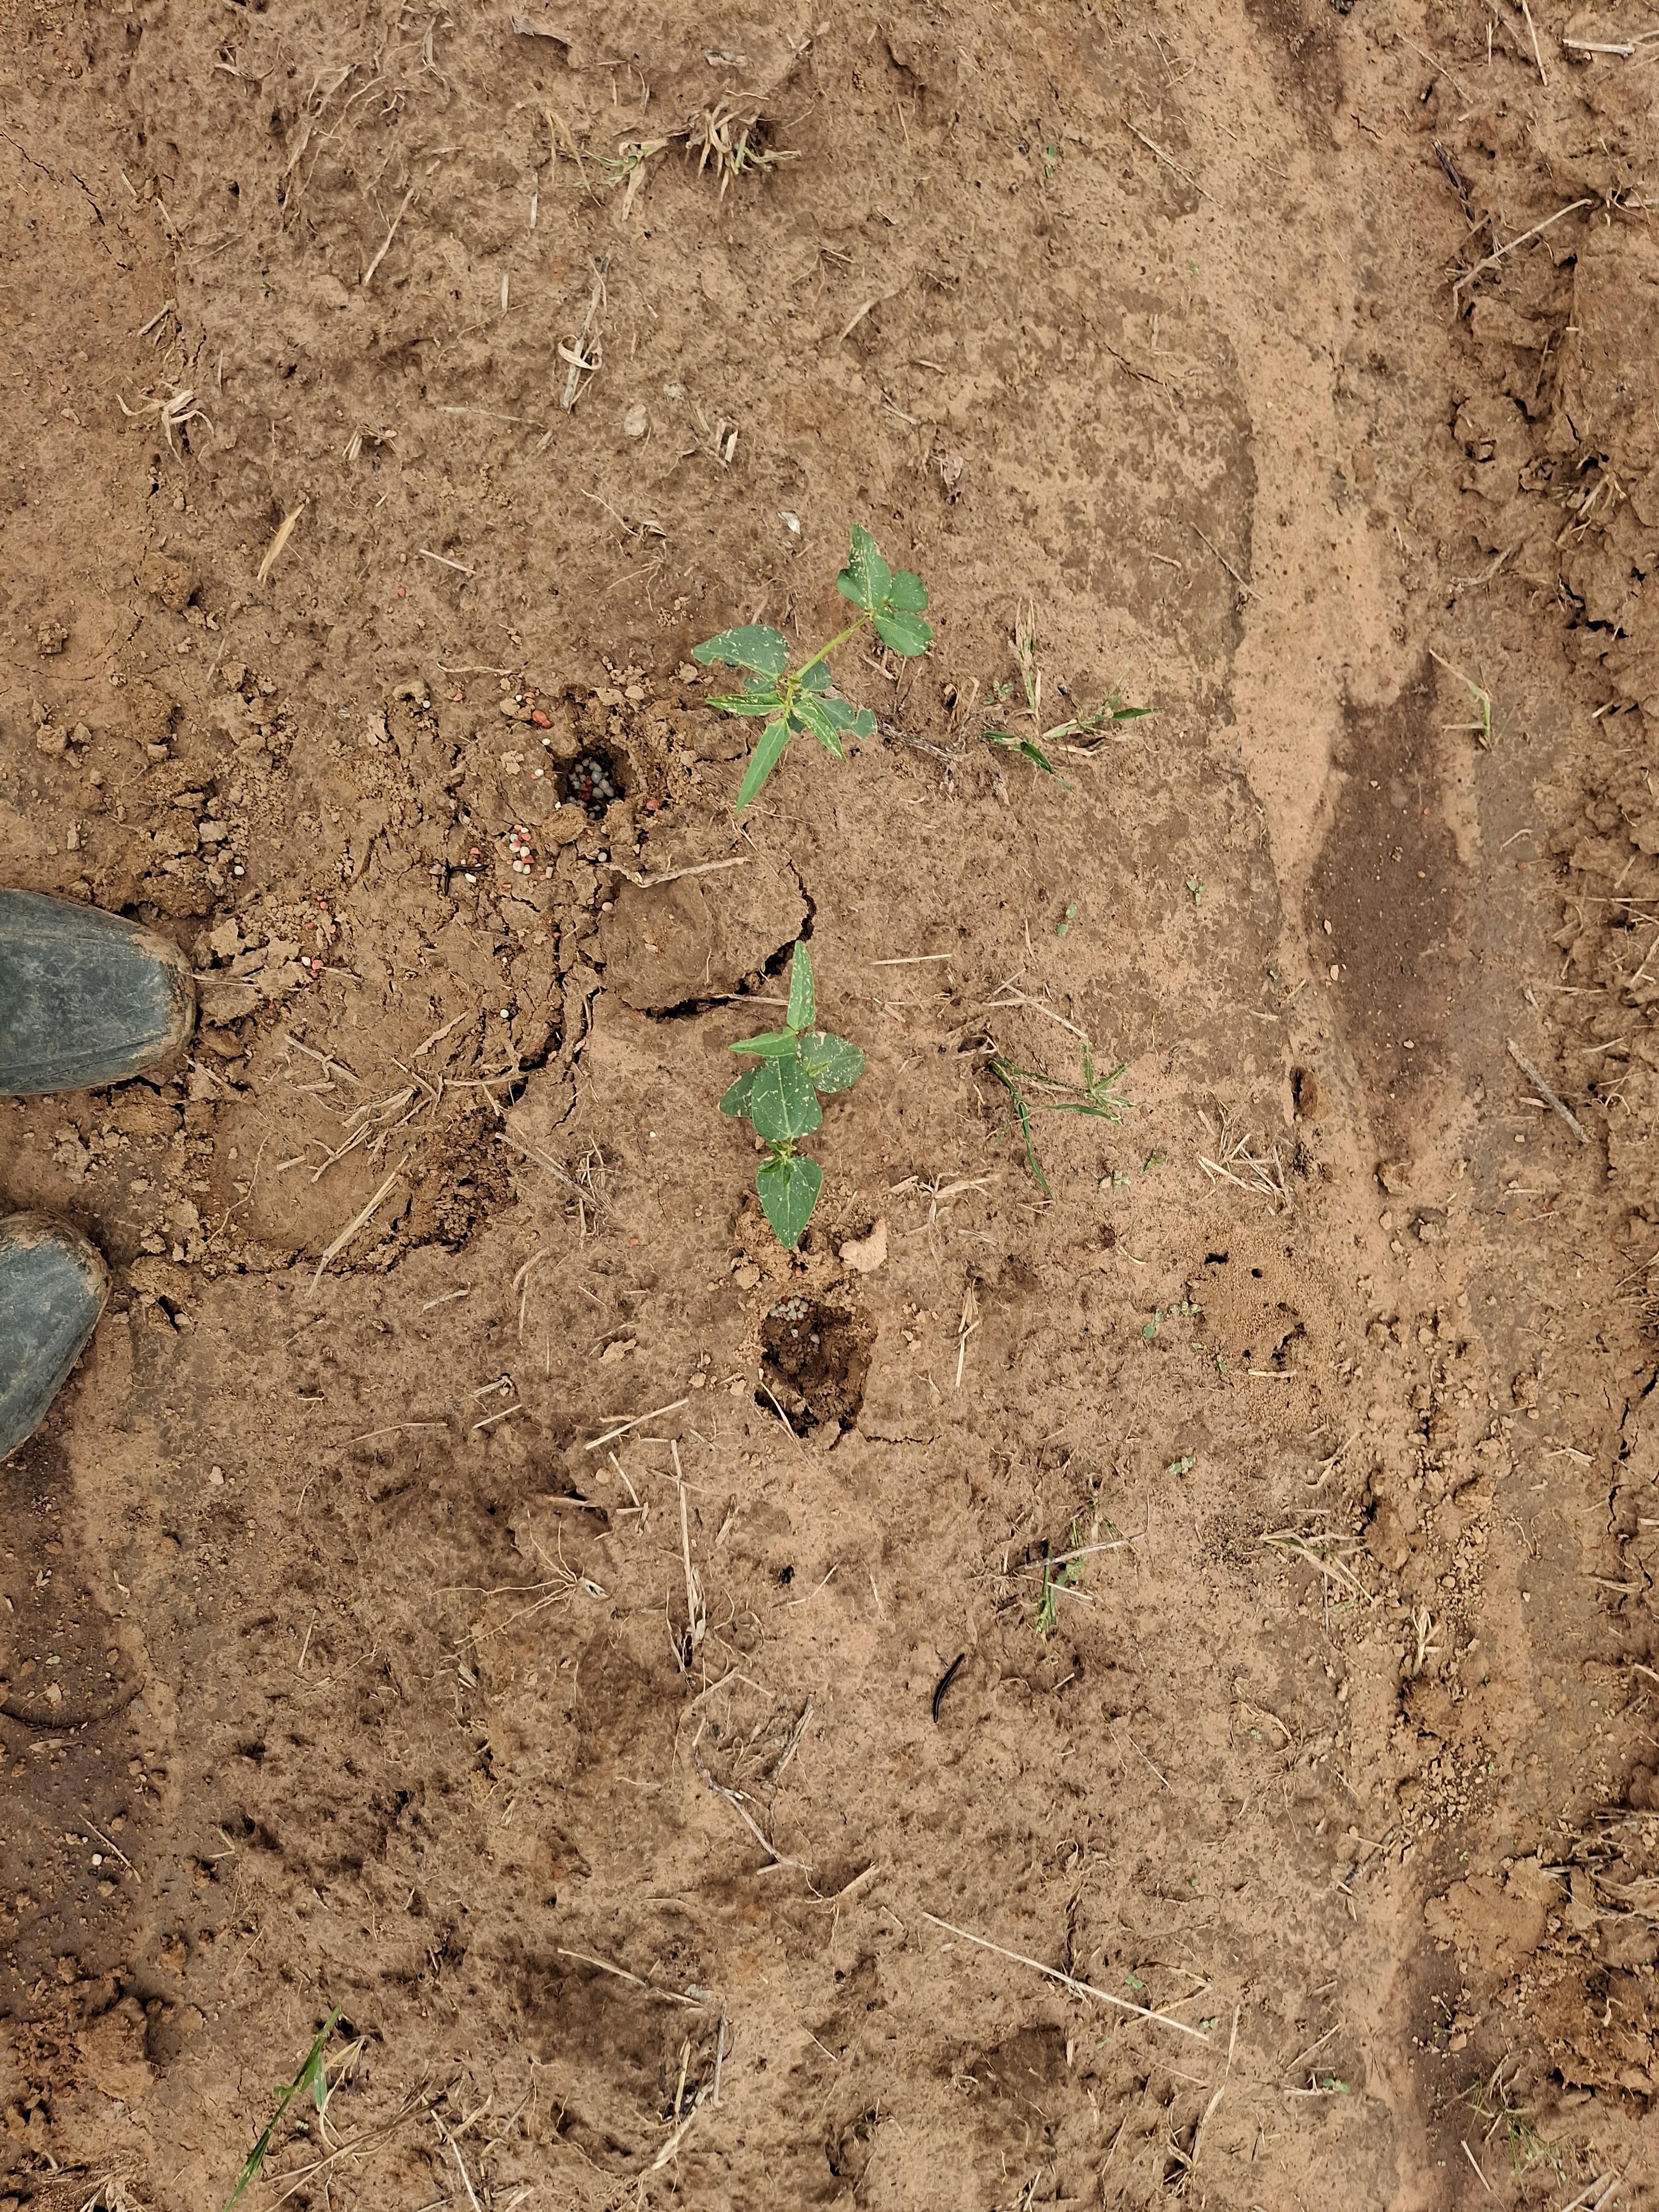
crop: cowpea
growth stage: emergence
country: Nigeria
